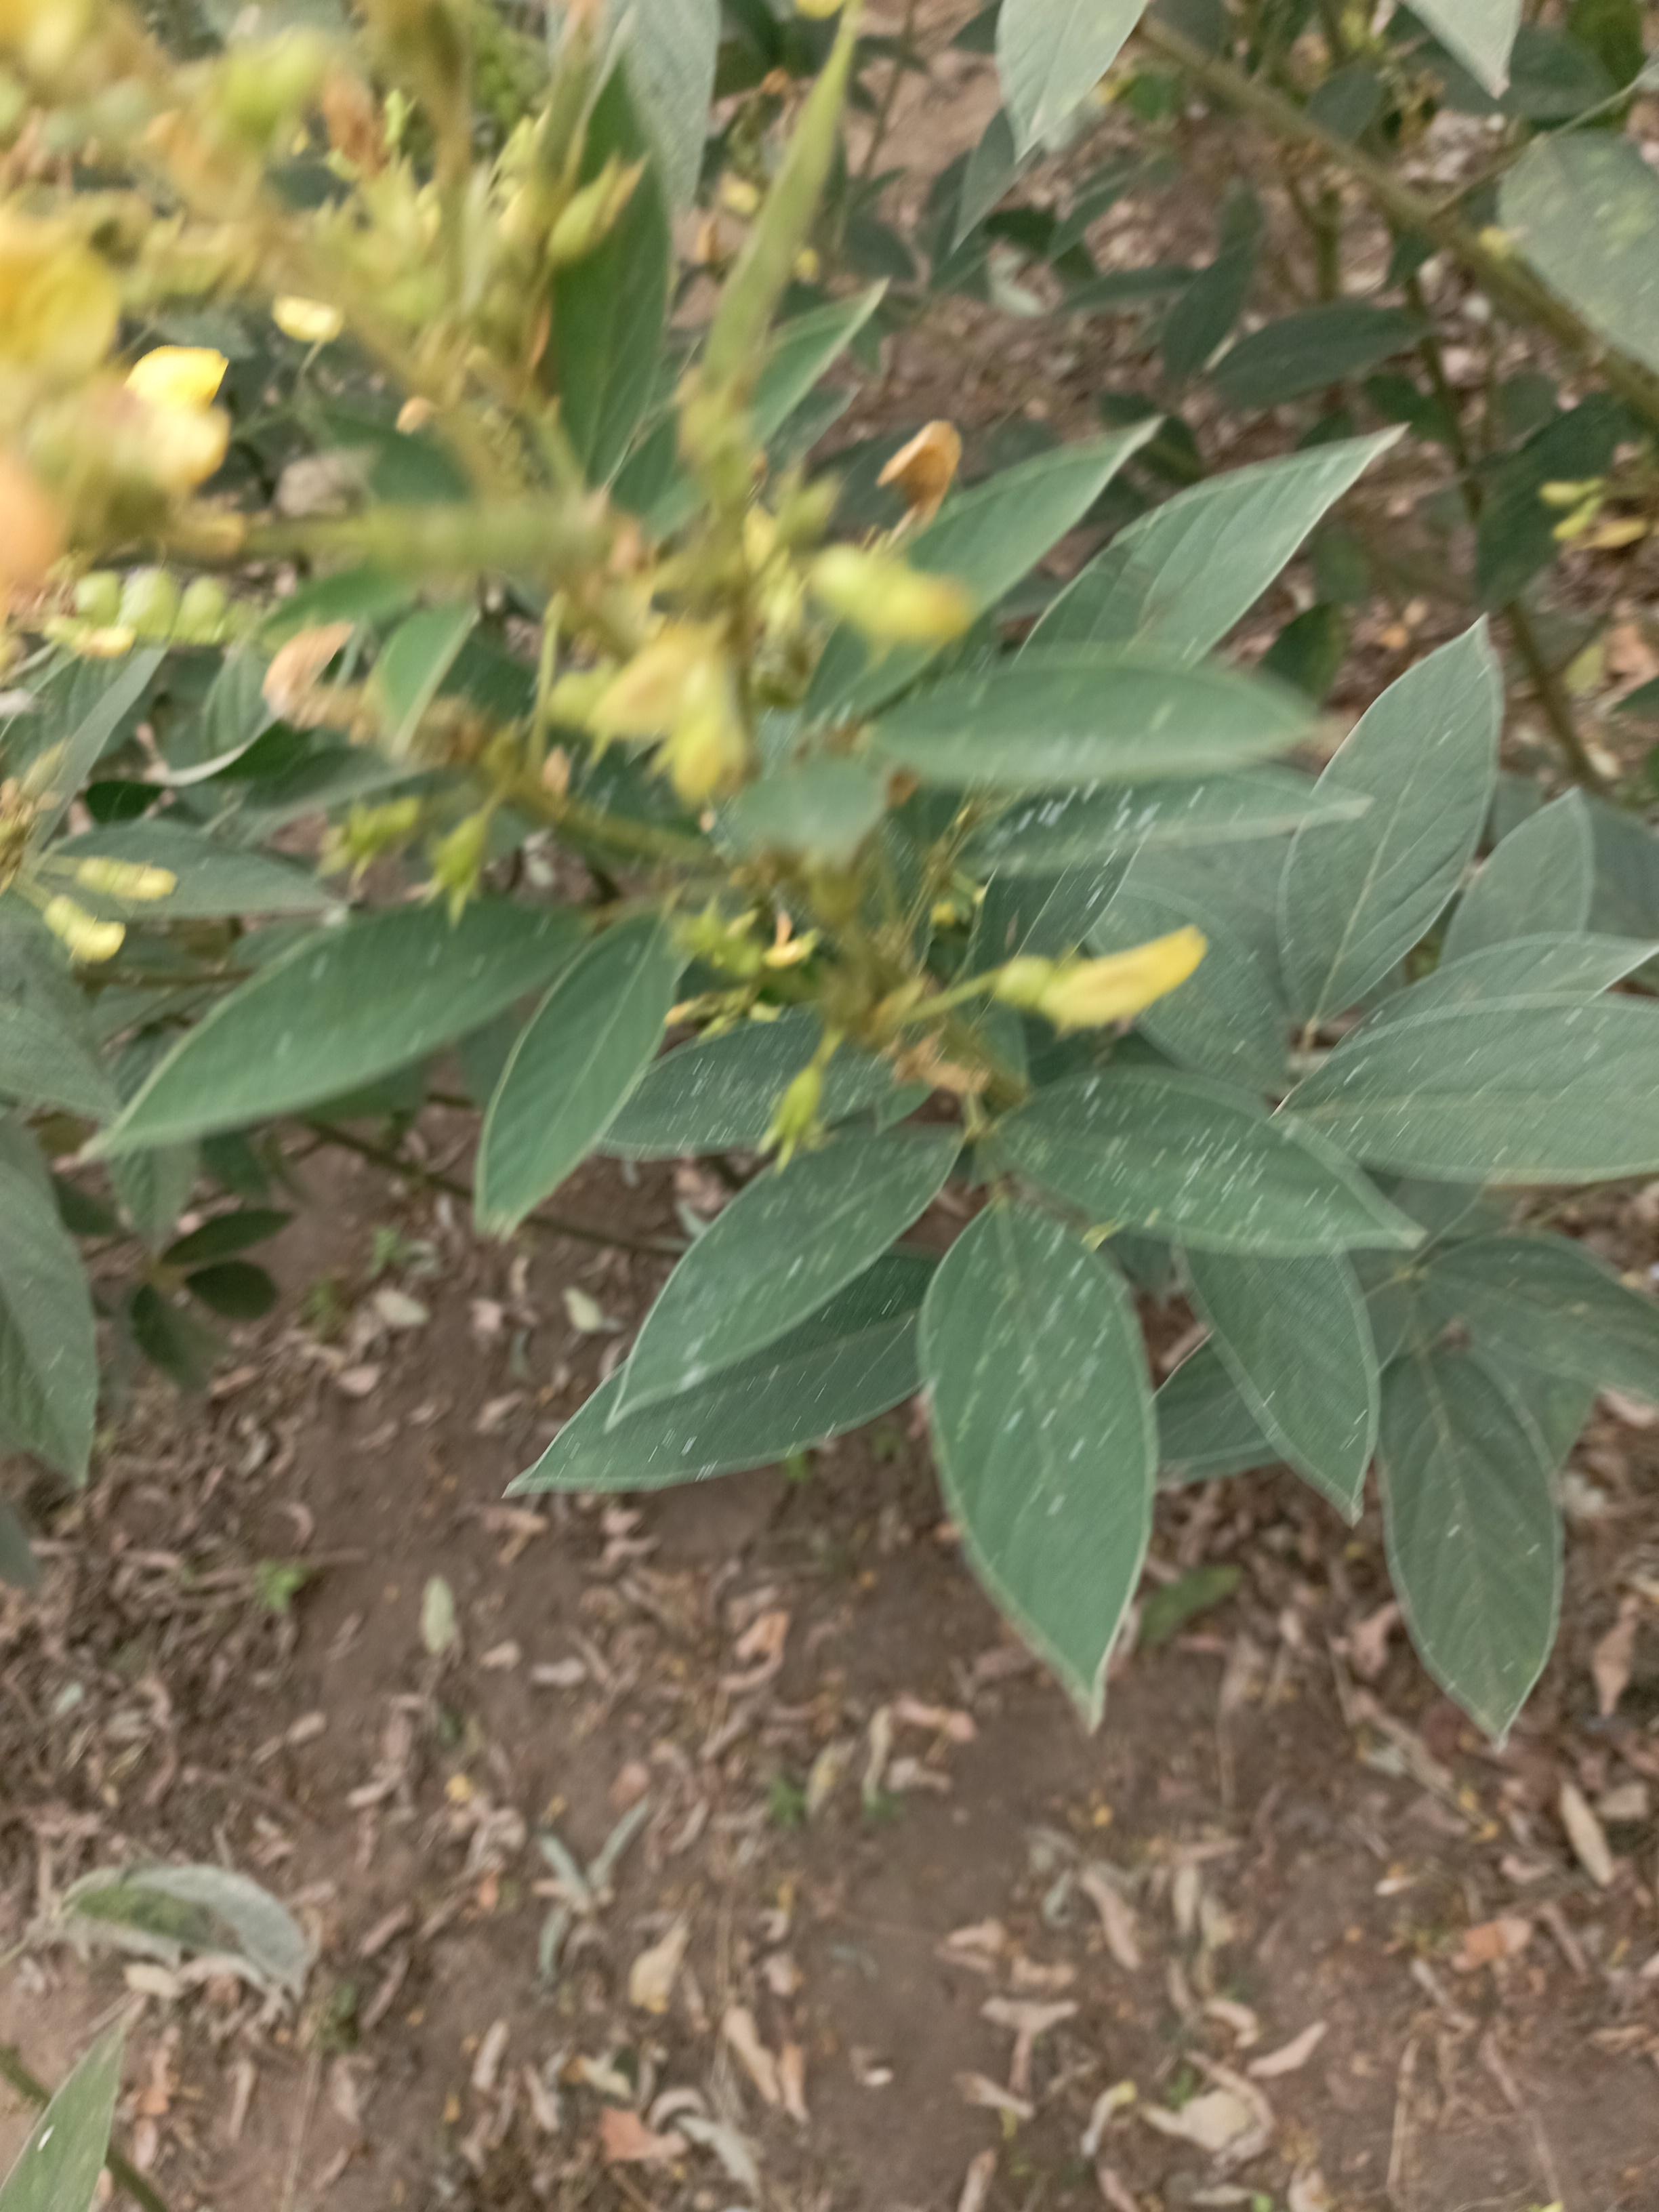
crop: sweet potato
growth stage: flowering
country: Tanzania
